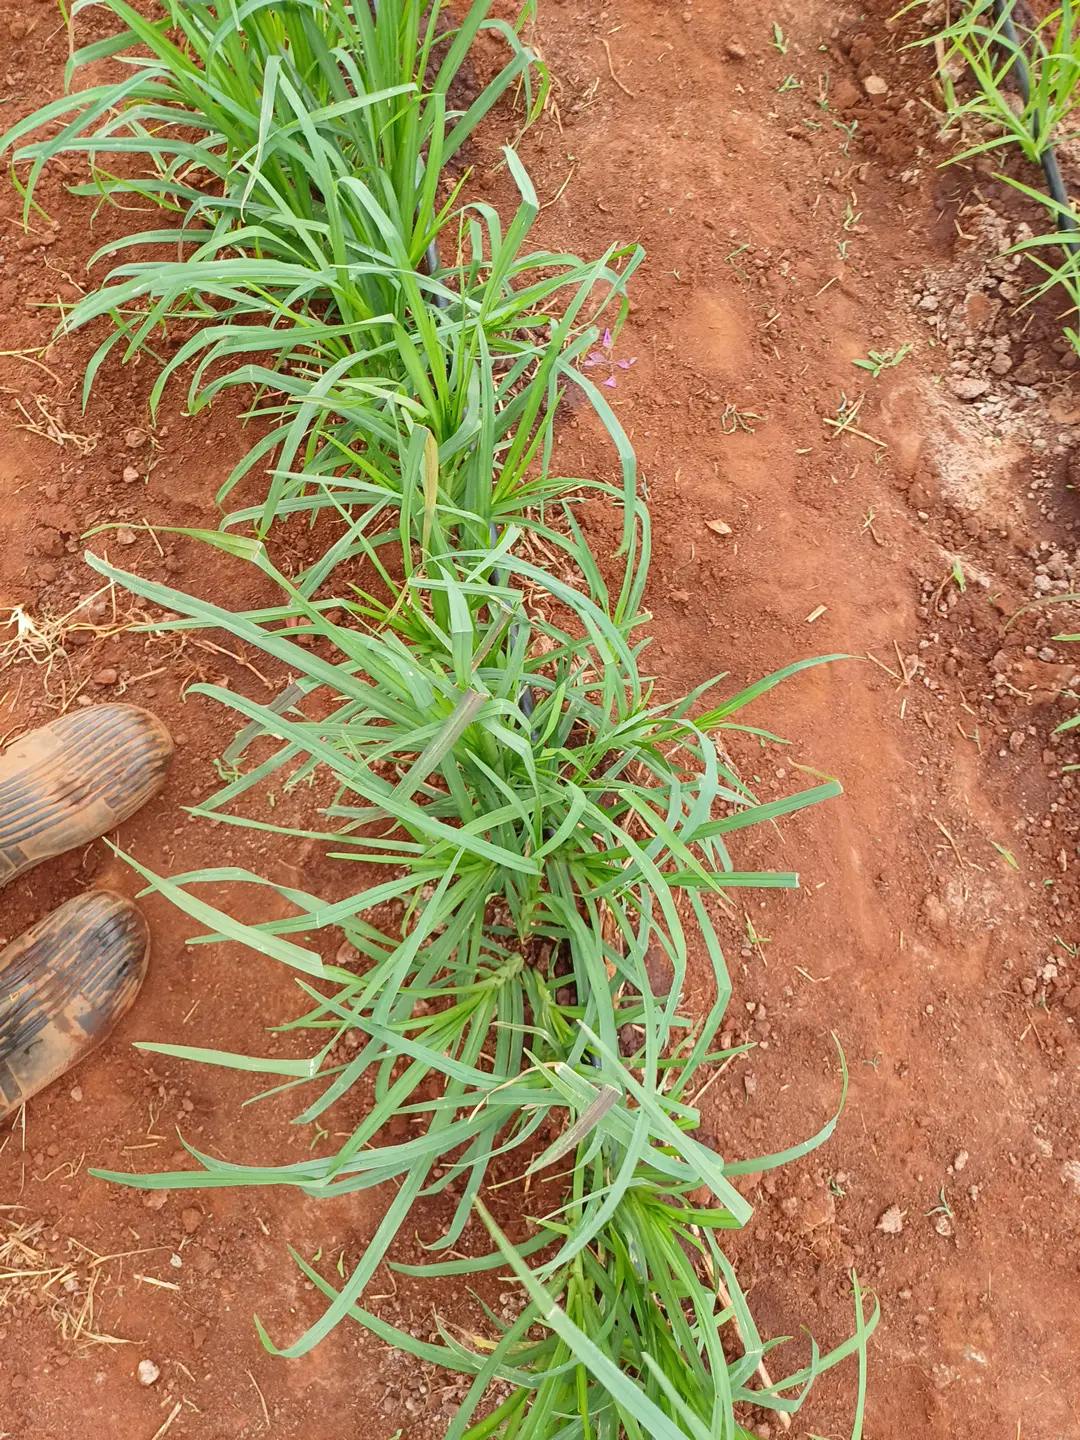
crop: finger millet
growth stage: elongation stem
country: Kenya
